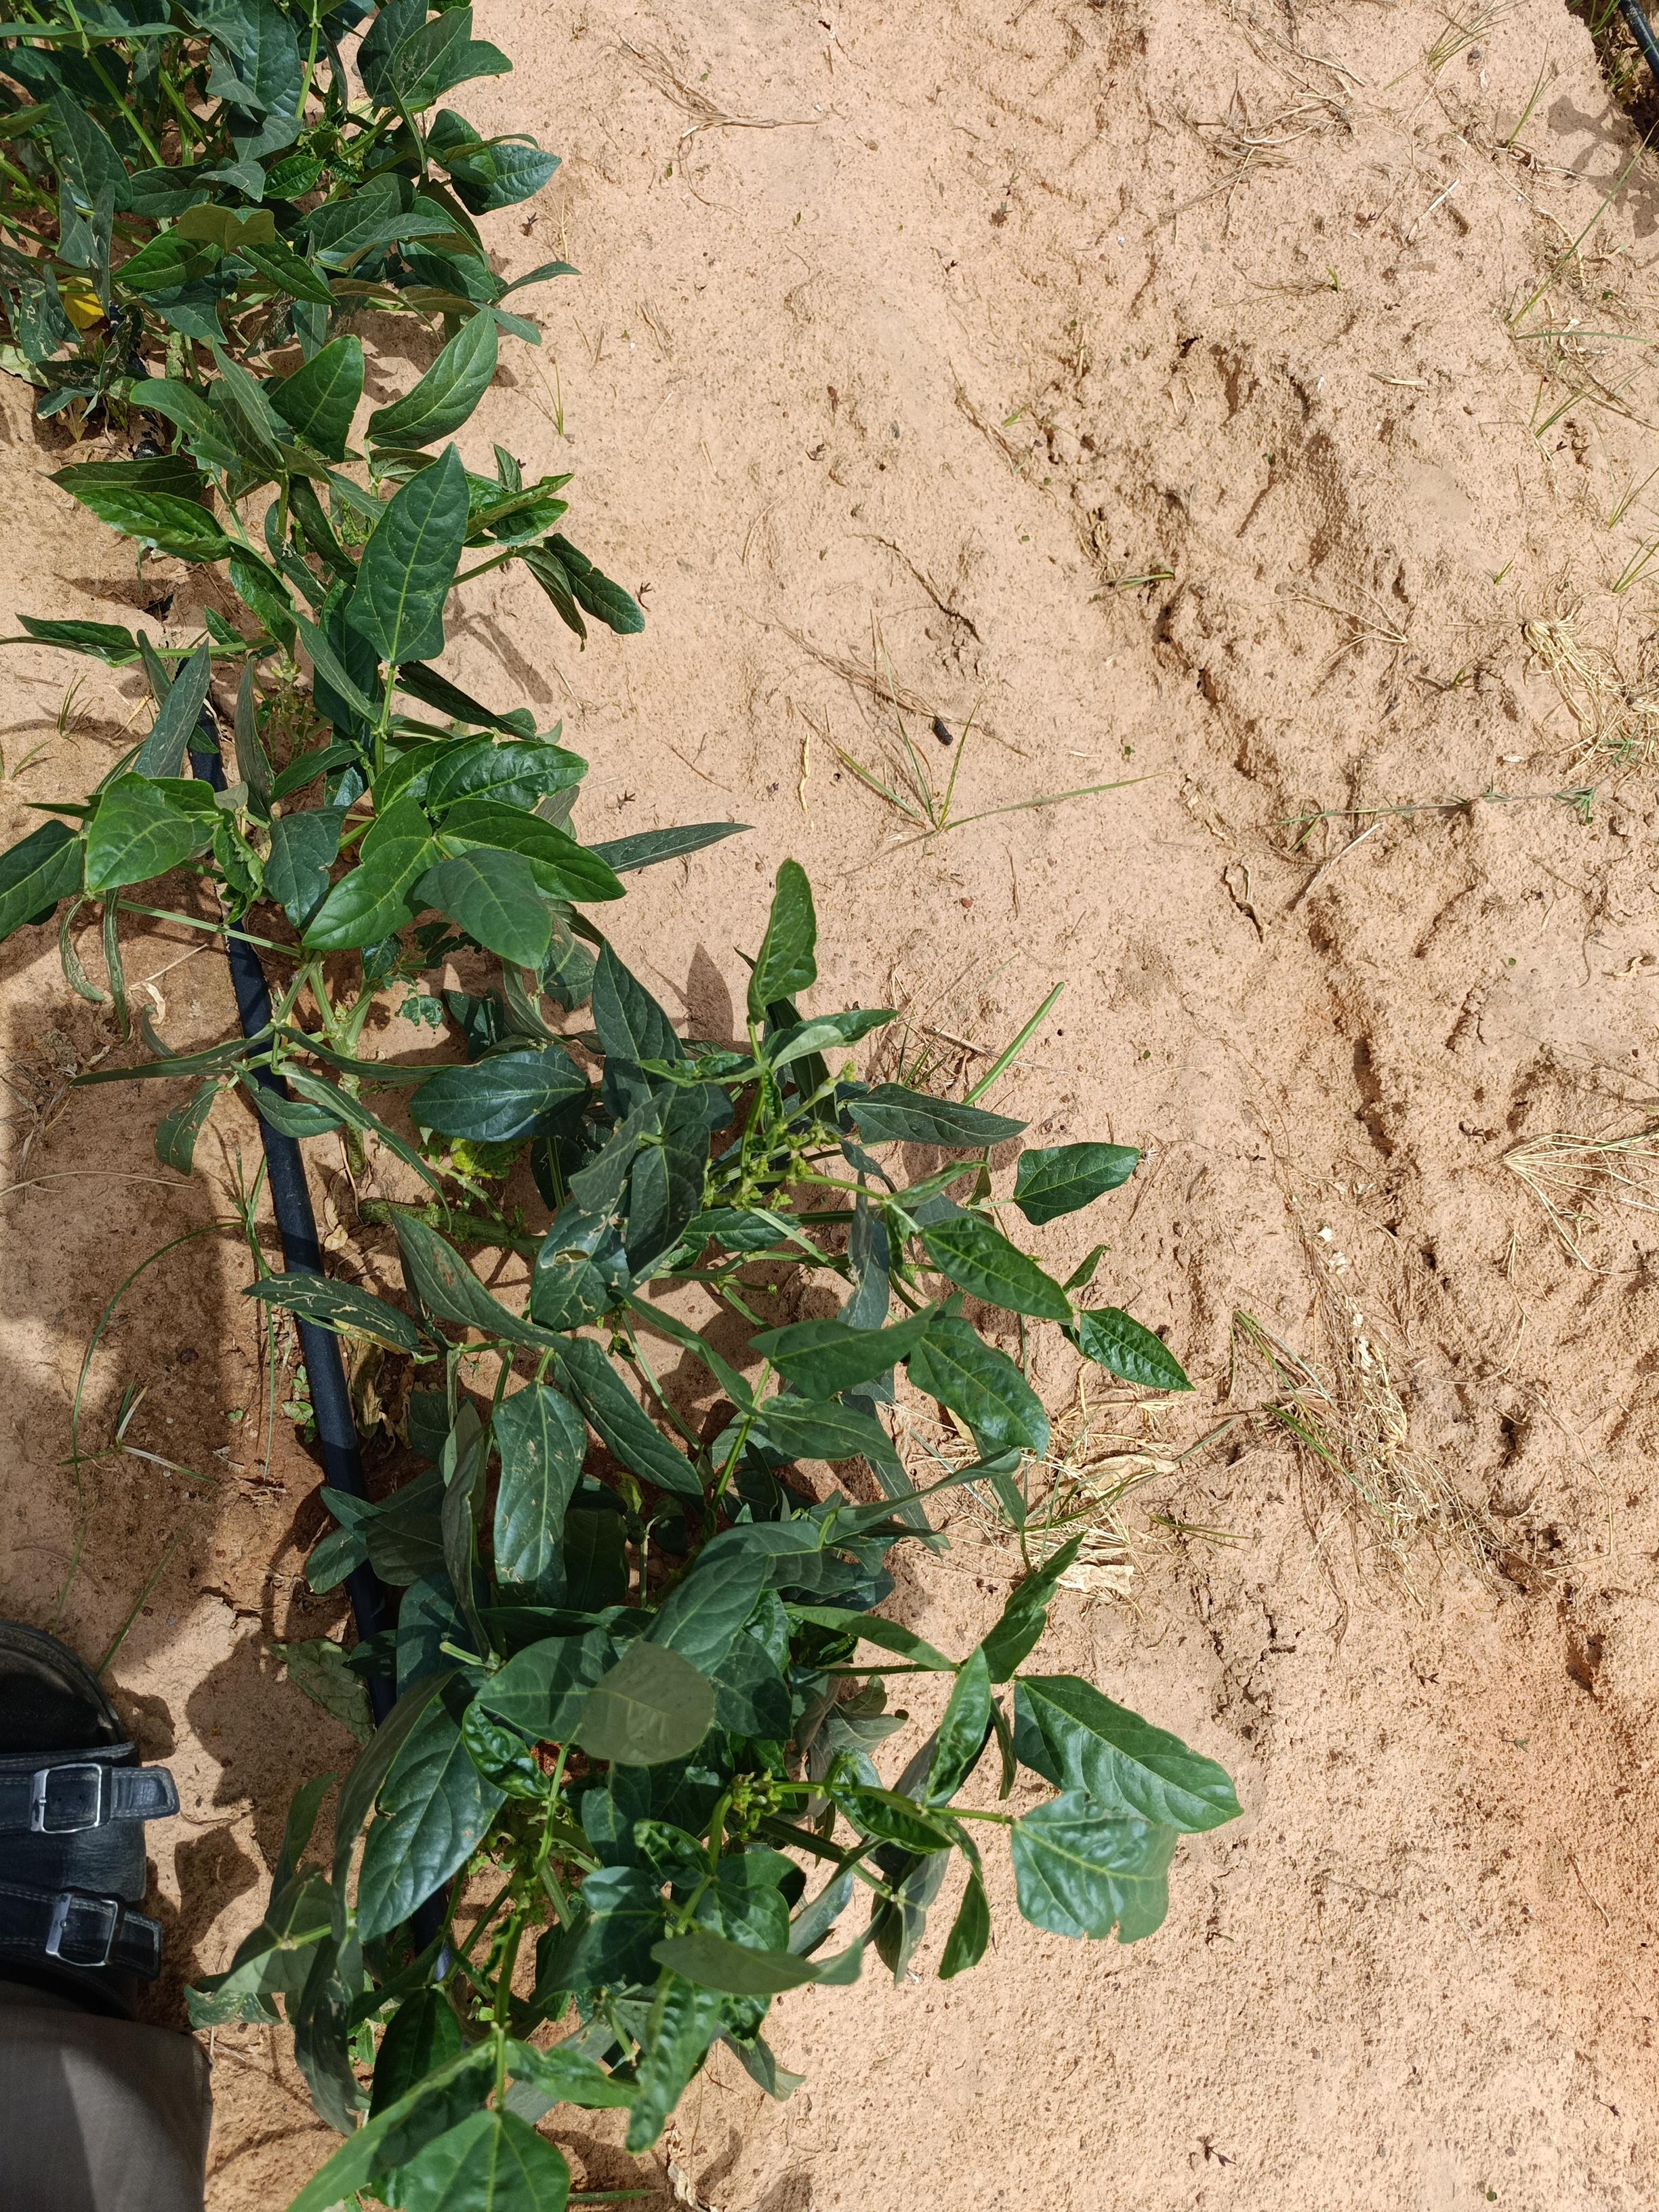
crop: cowpea
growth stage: flowering
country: Nigeria
